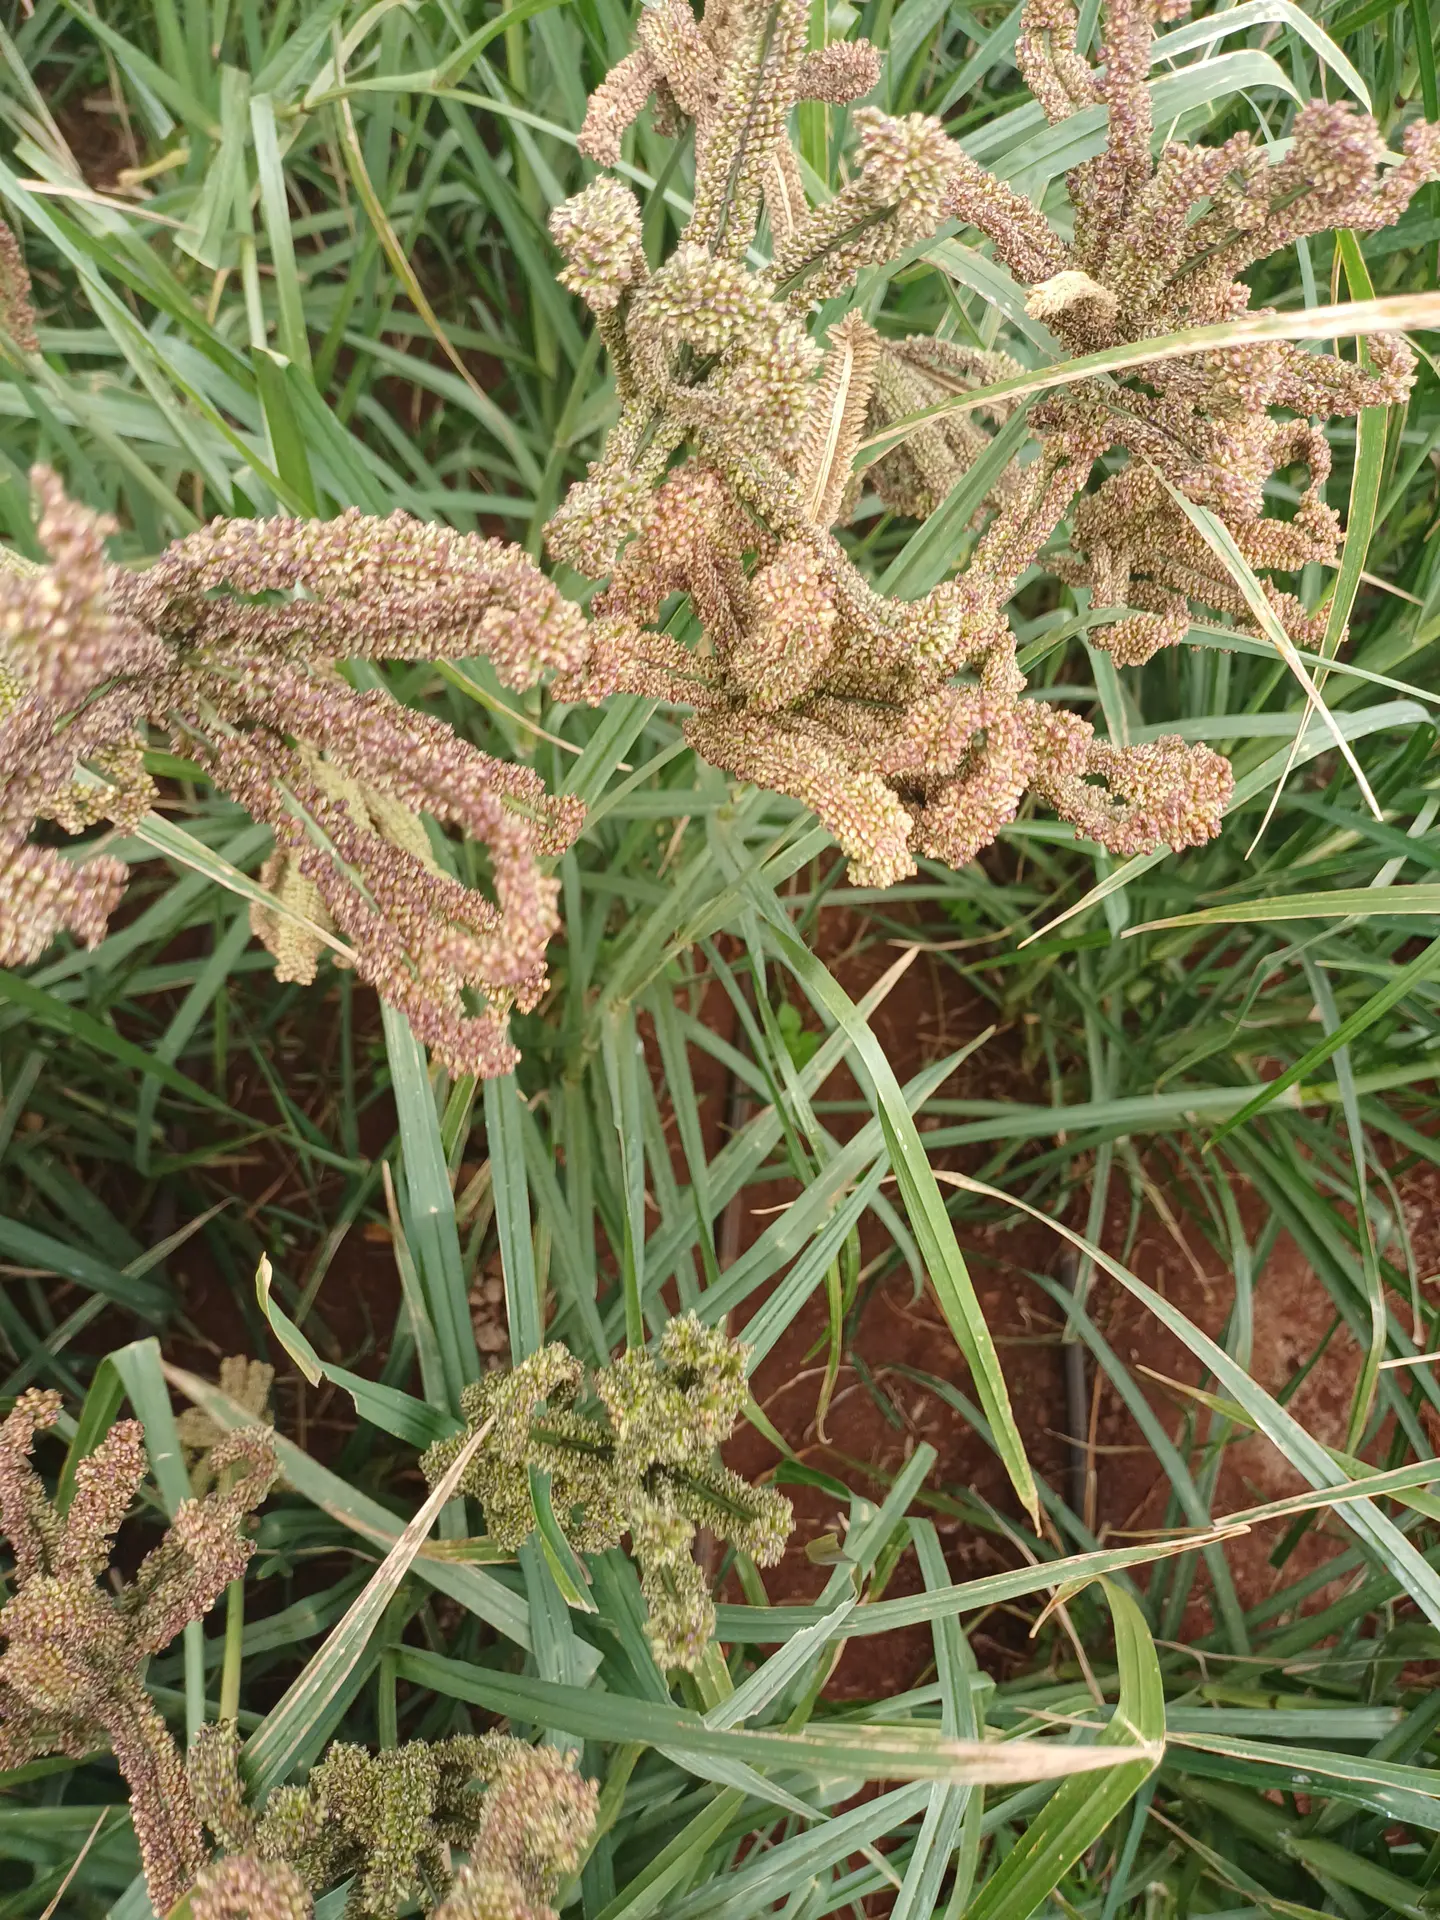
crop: finger millet
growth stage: filling grain
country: Kenya
